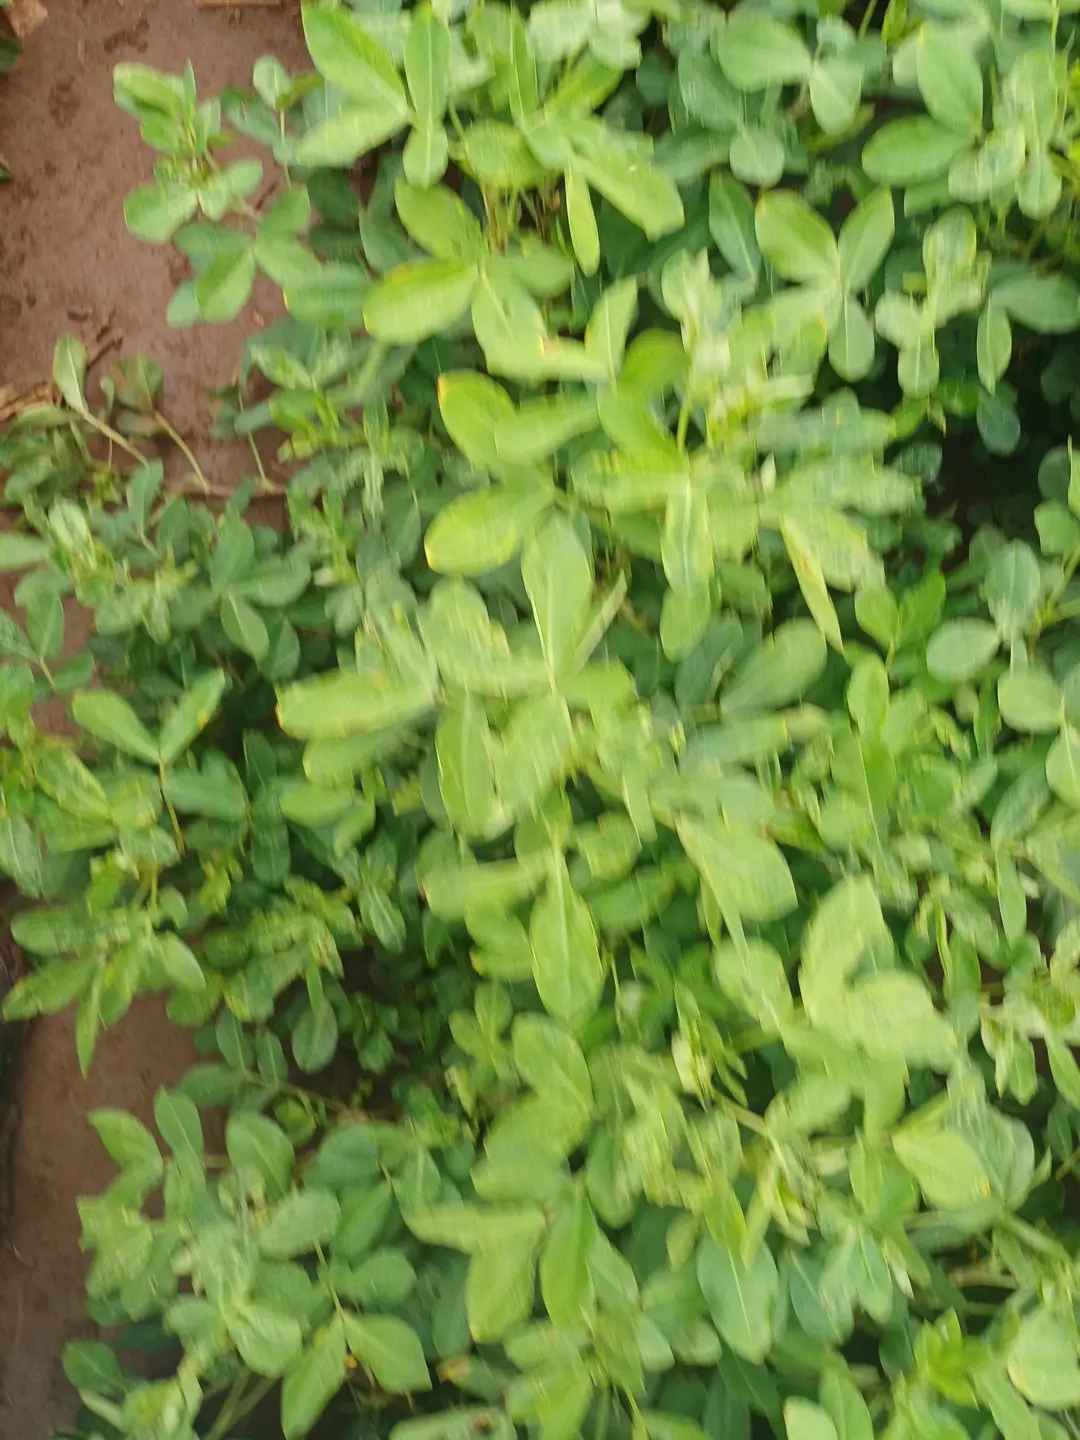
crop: groundnut
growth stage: pegging
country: Kenya
